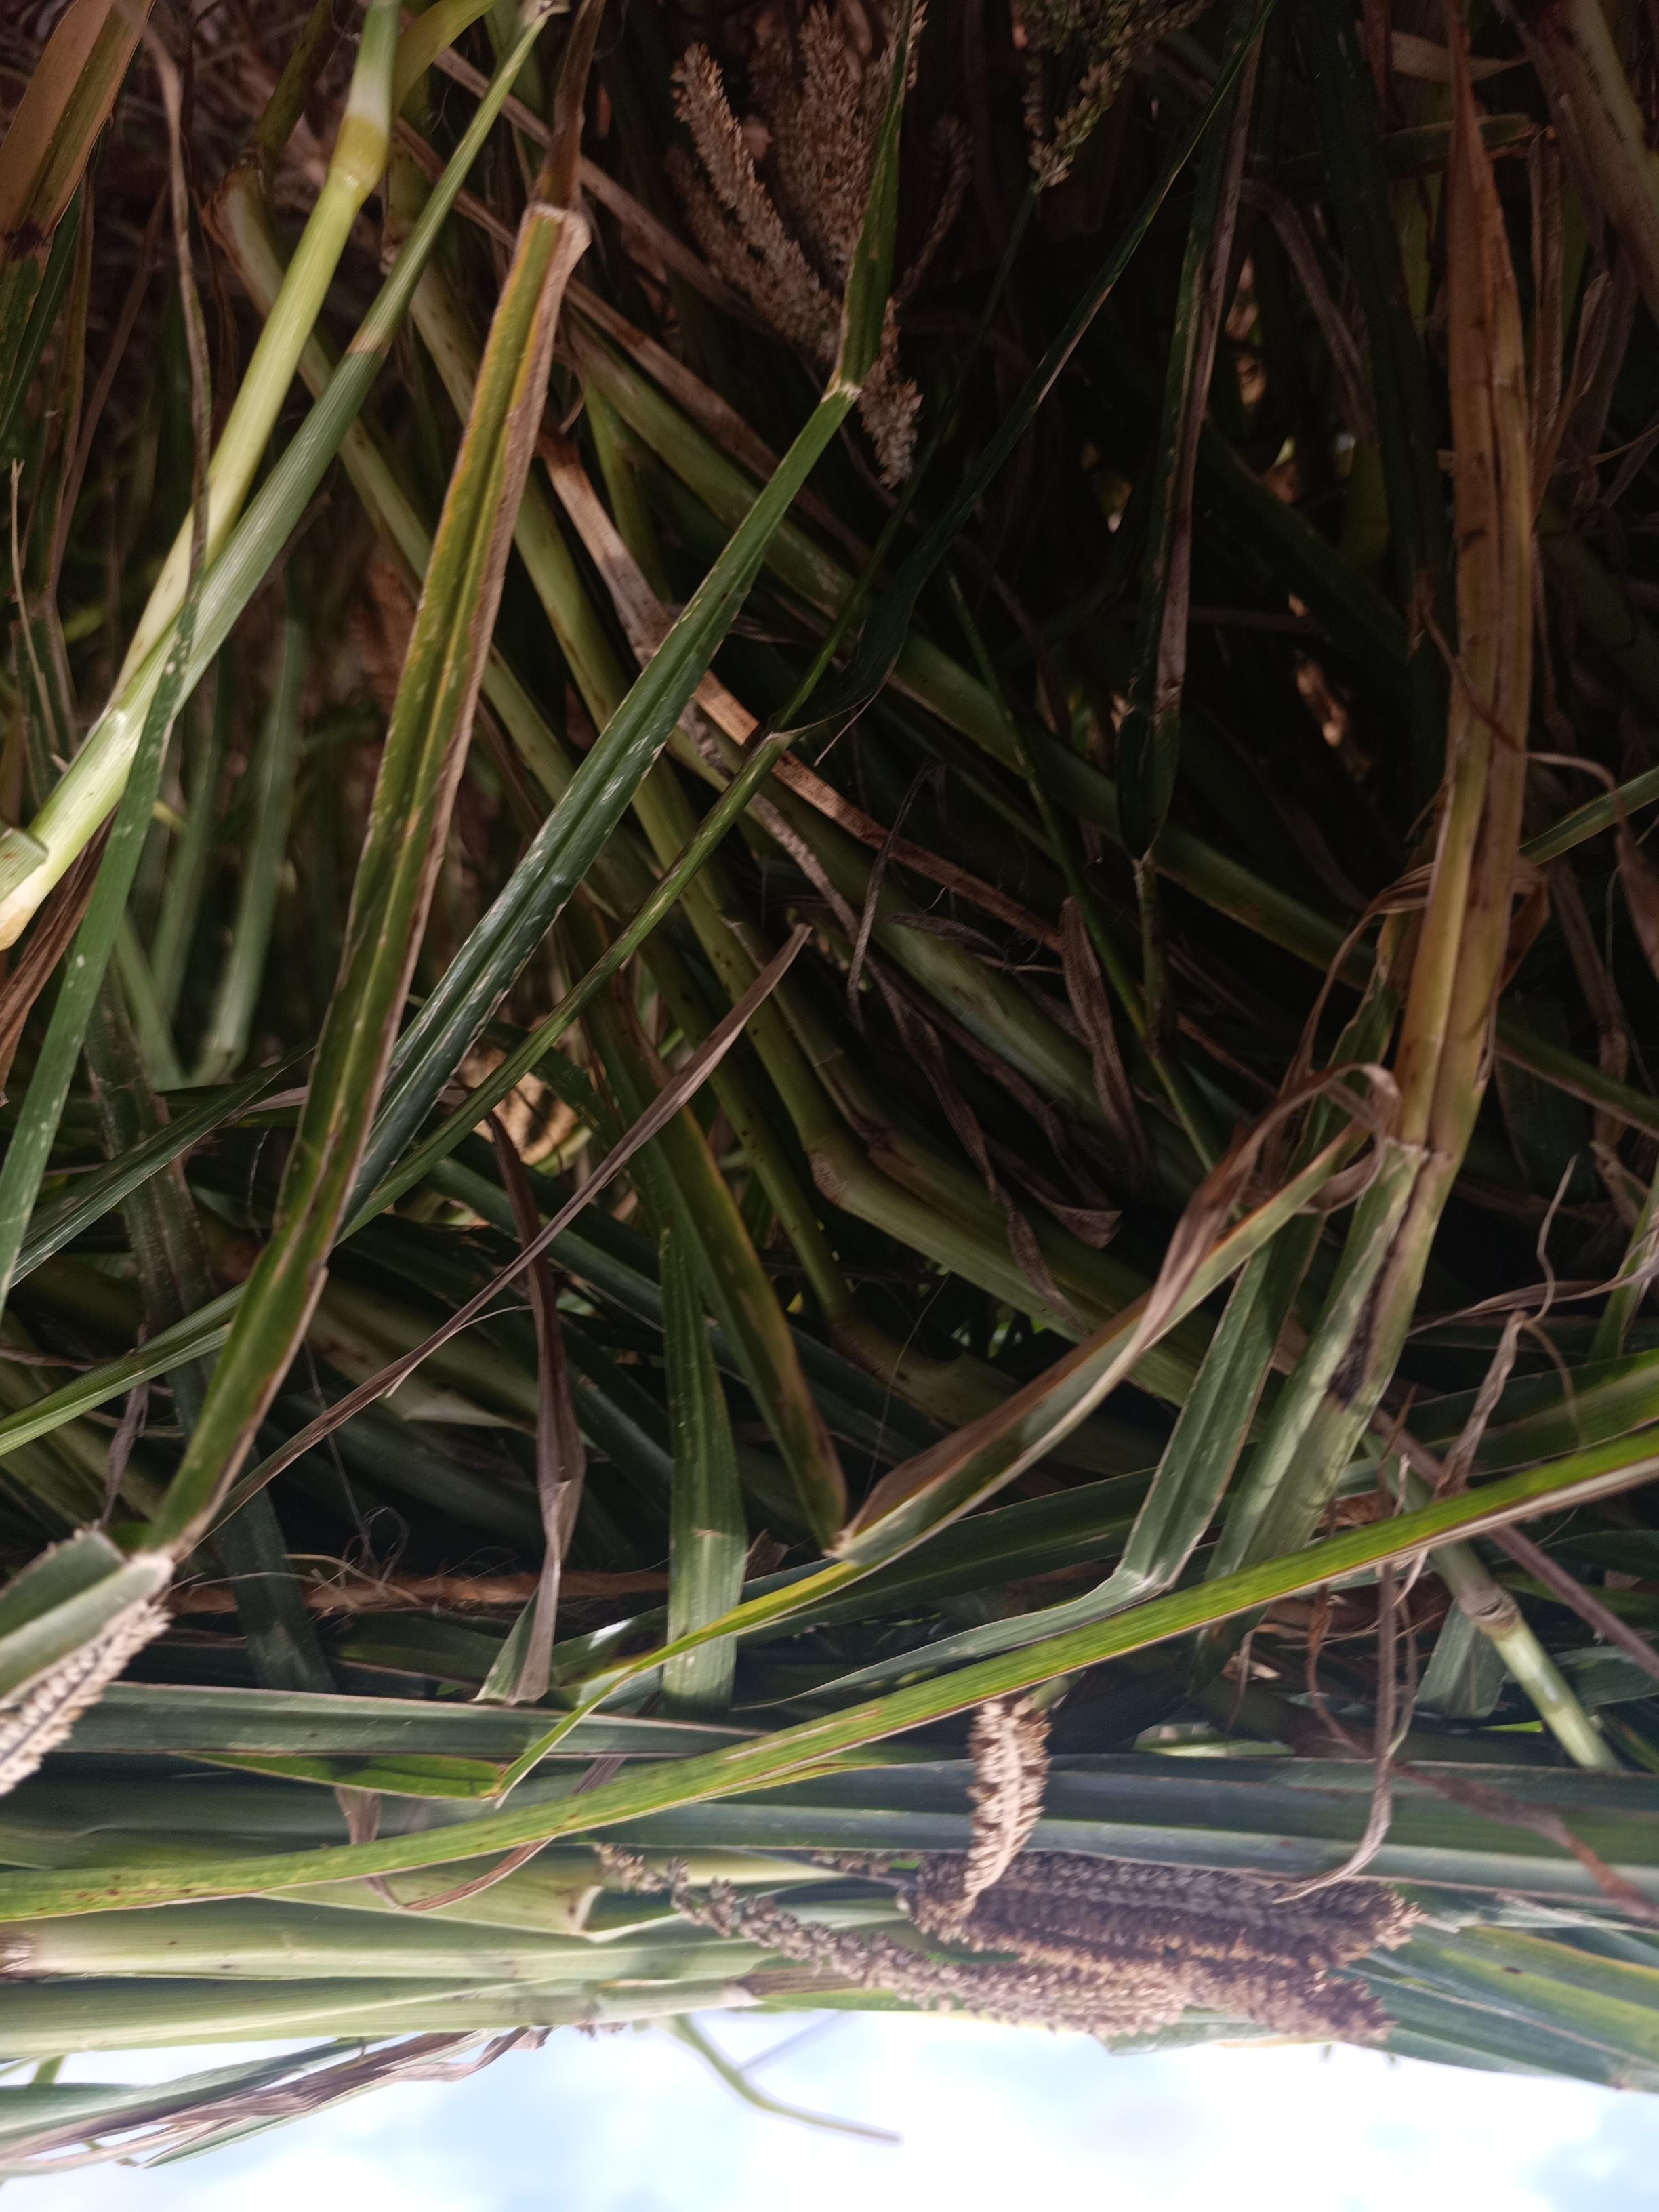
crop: finger millet
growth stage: filling grain
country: Kenya
